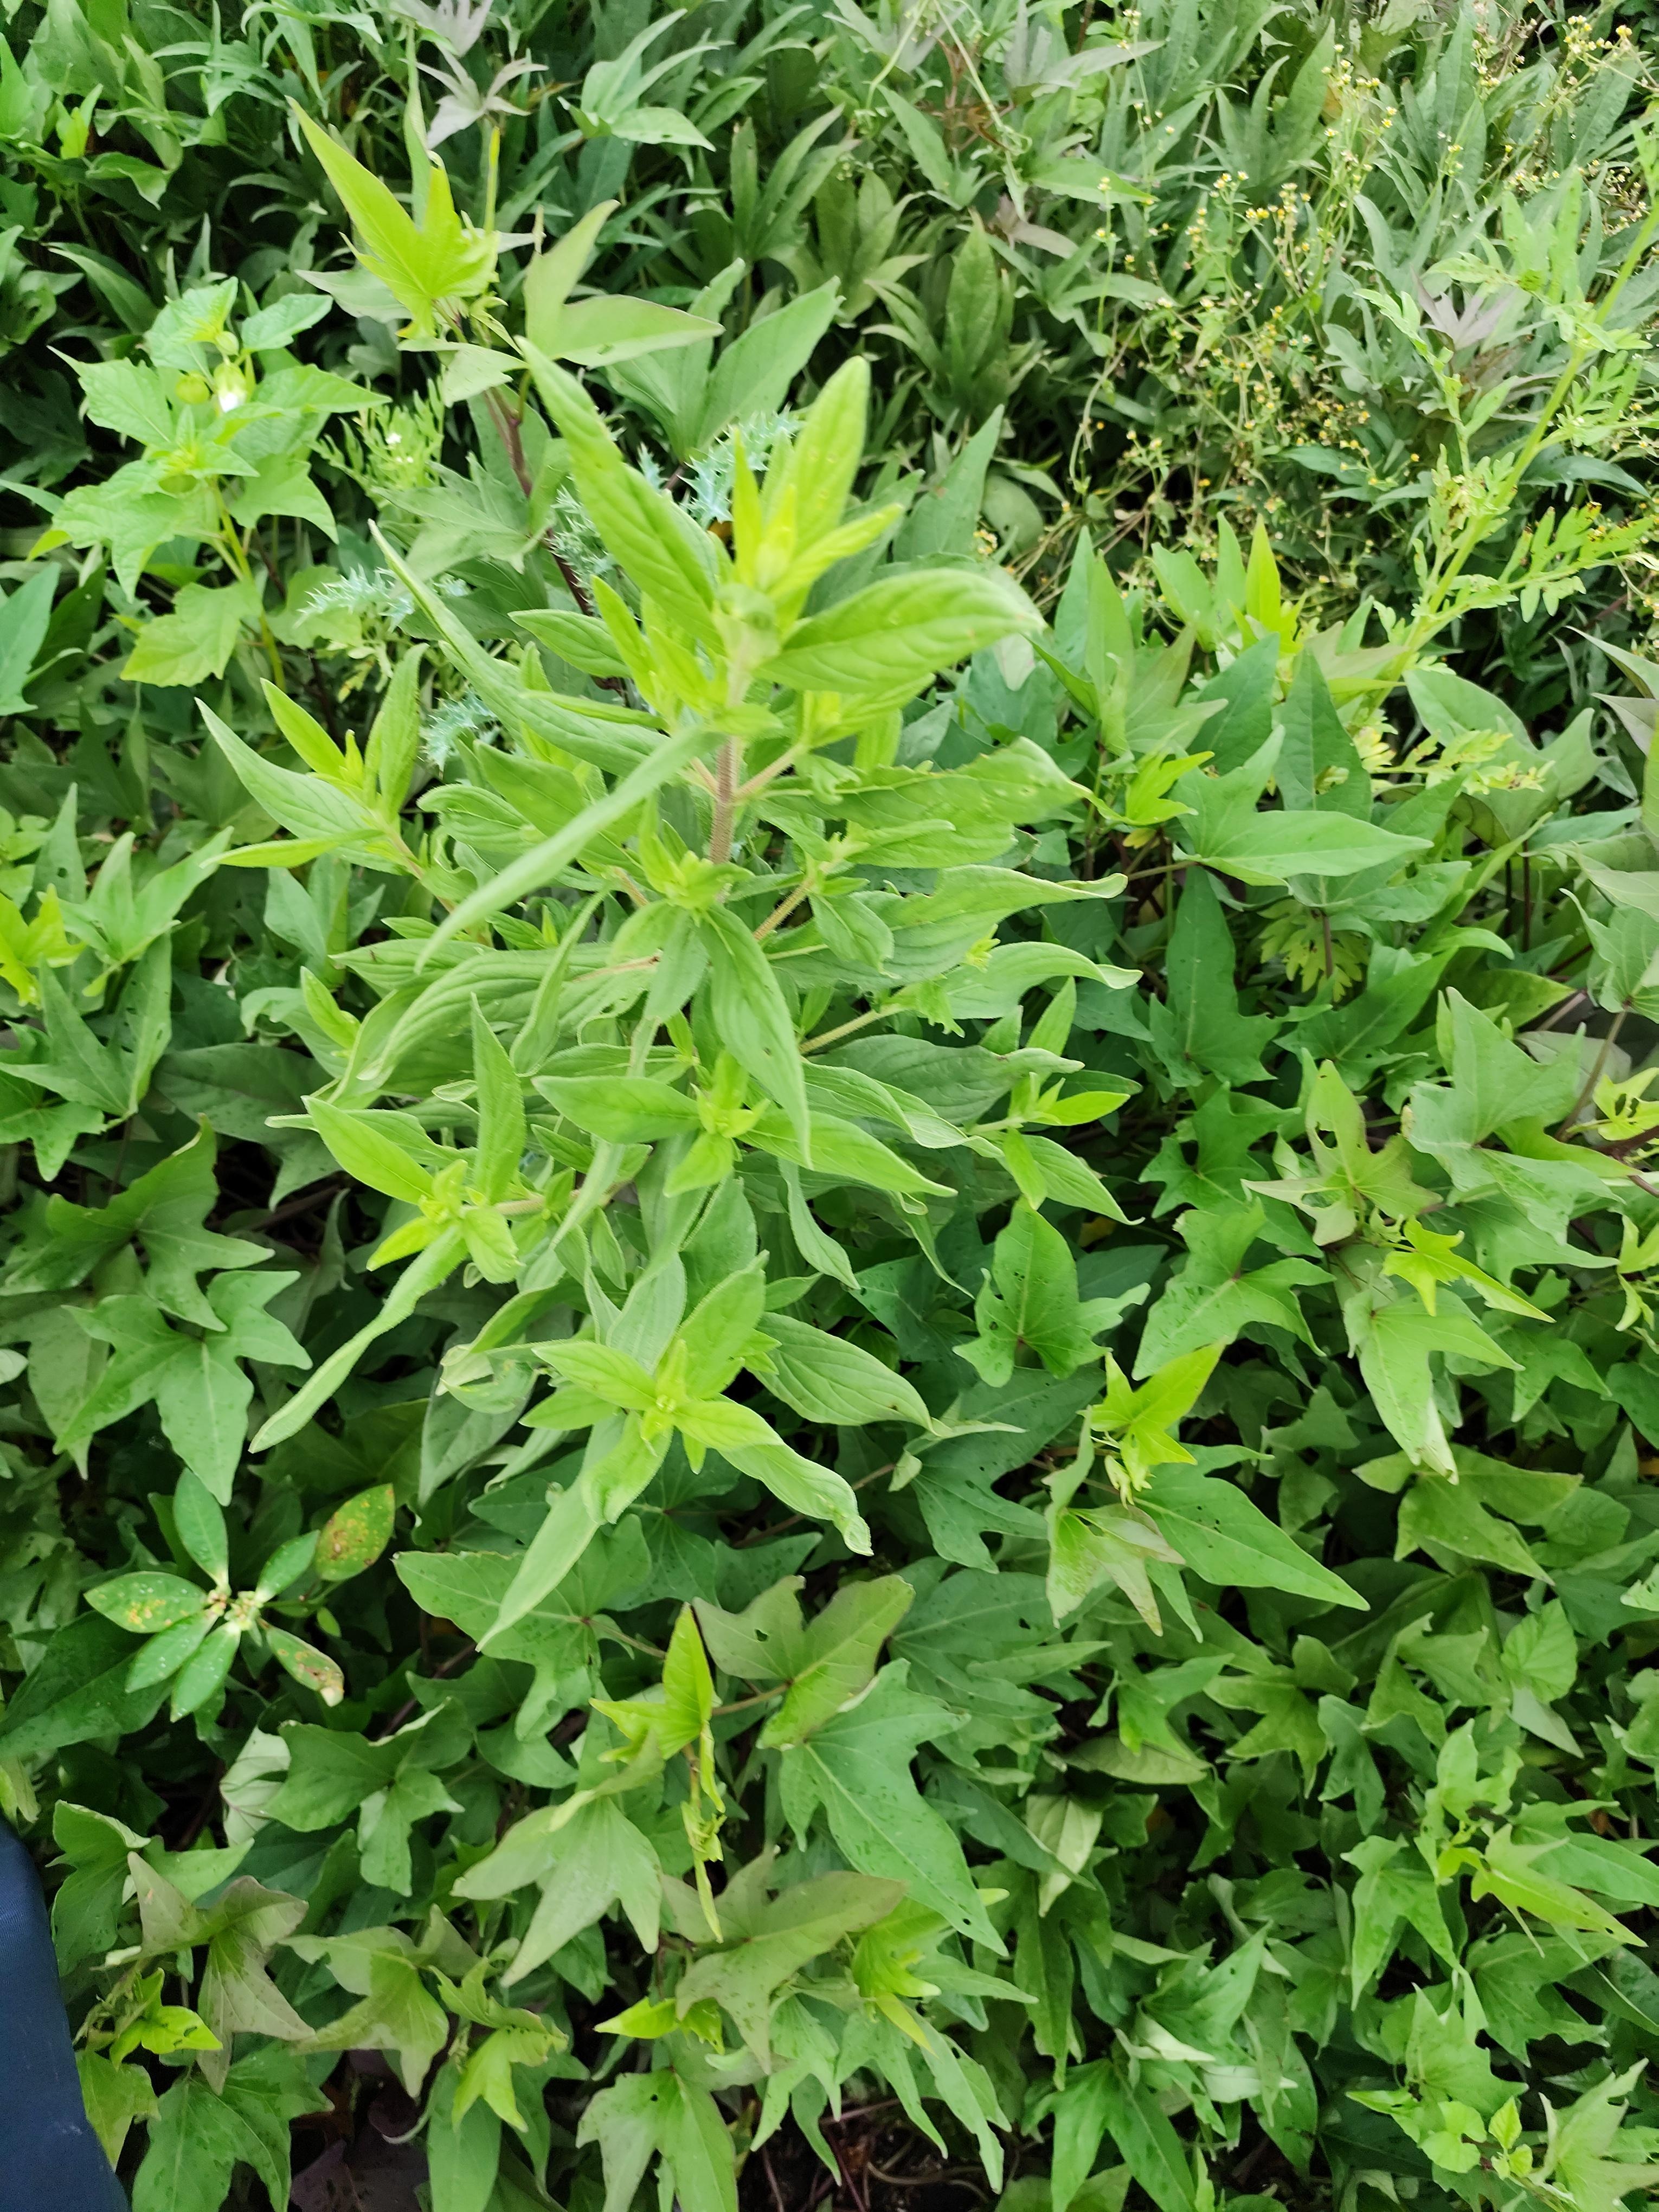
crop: sweet potato
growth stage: vegetative
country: Tanzania
